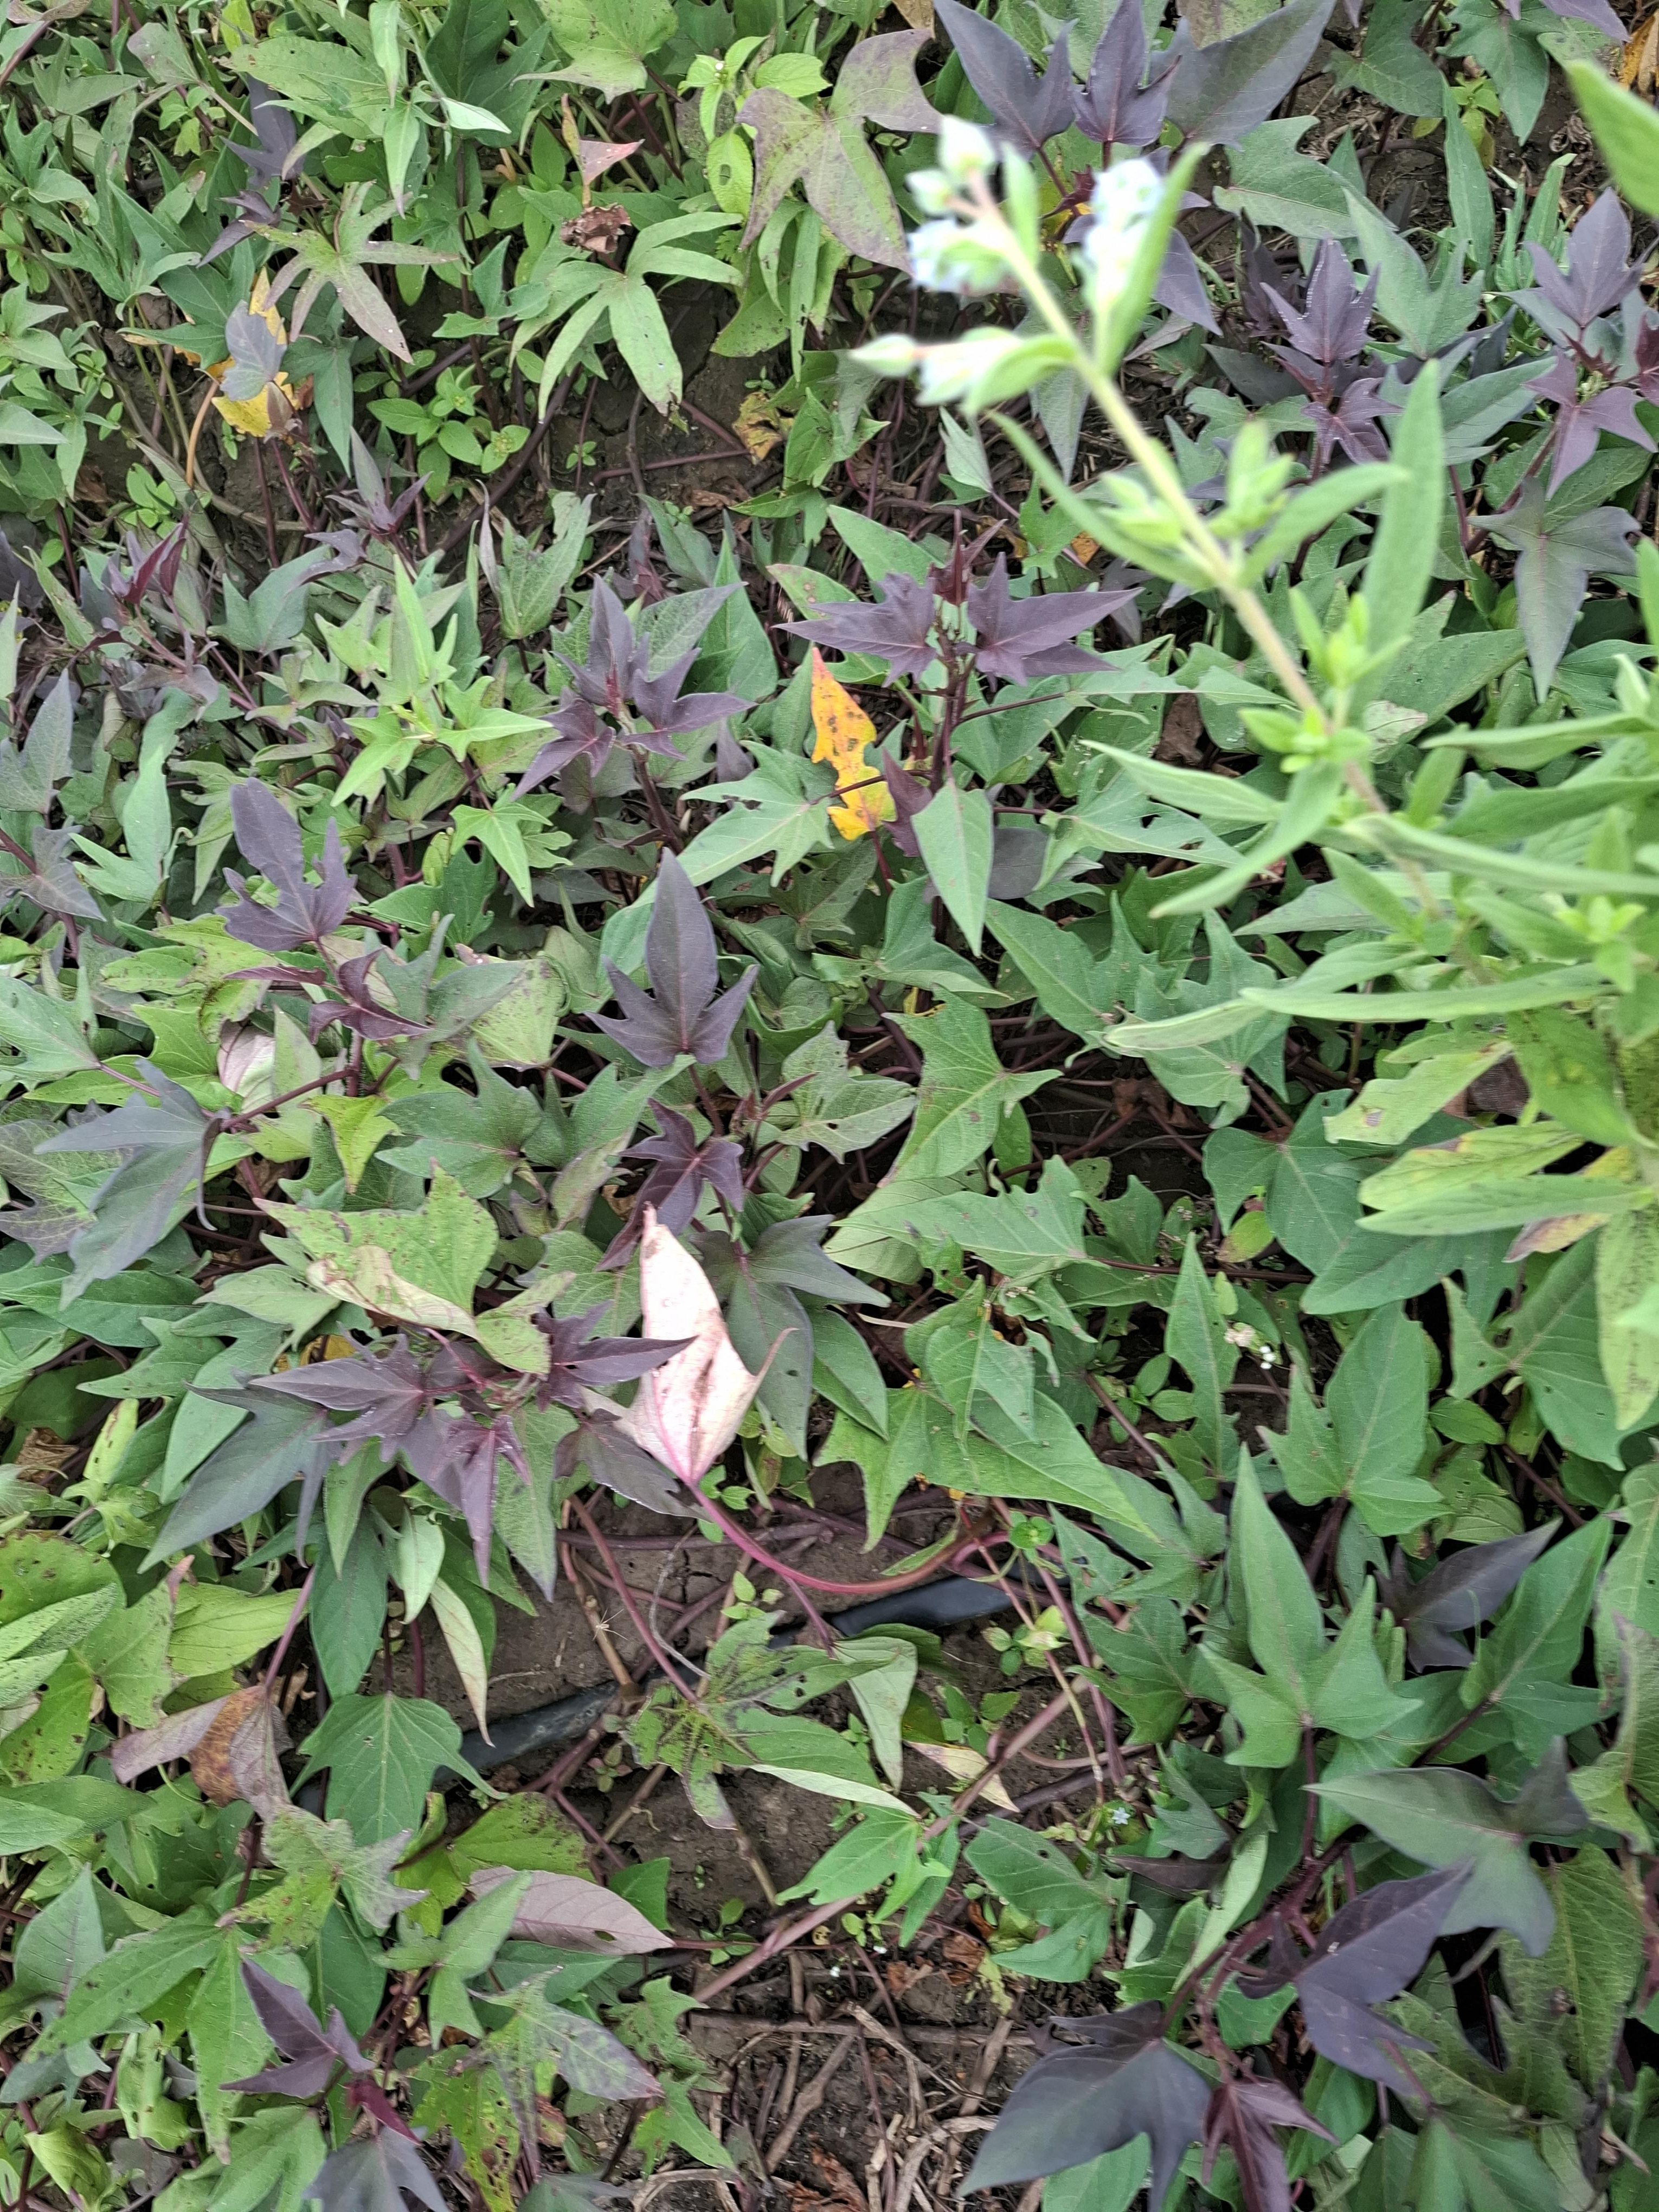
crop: sweet potato
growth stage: flowering
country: Tanzania
